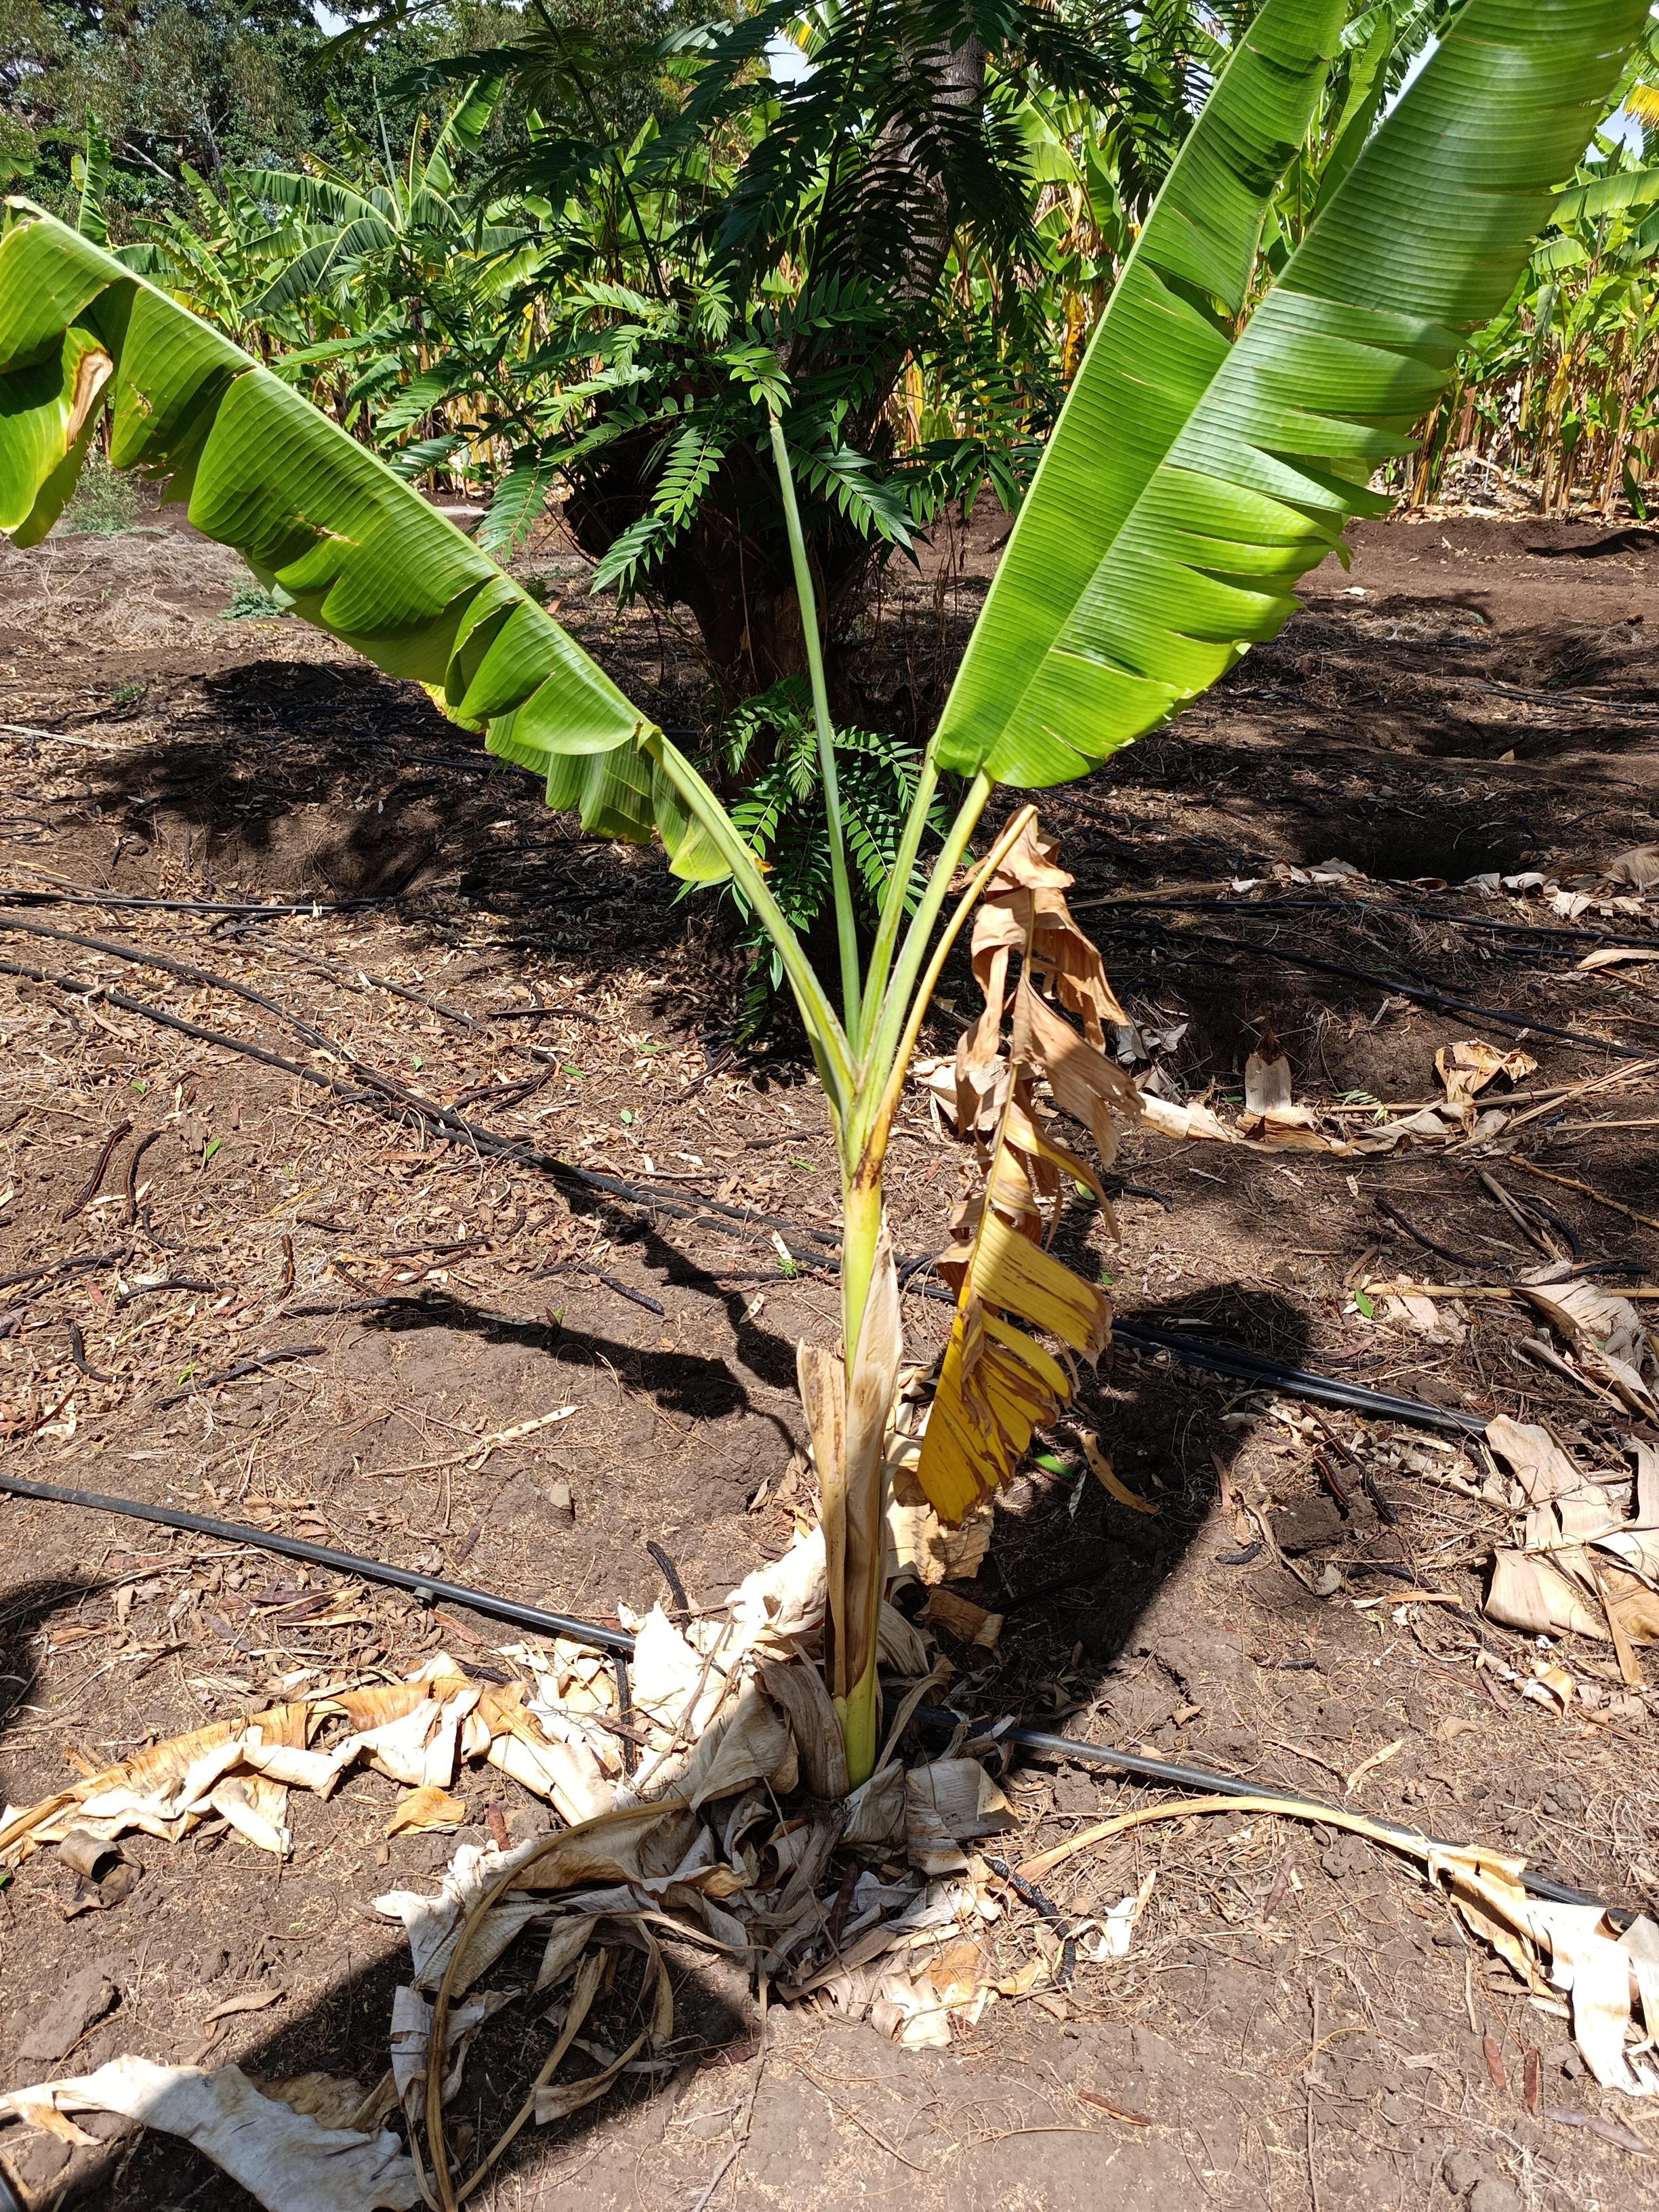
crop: banana
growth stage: vegetative
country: Tanzania
